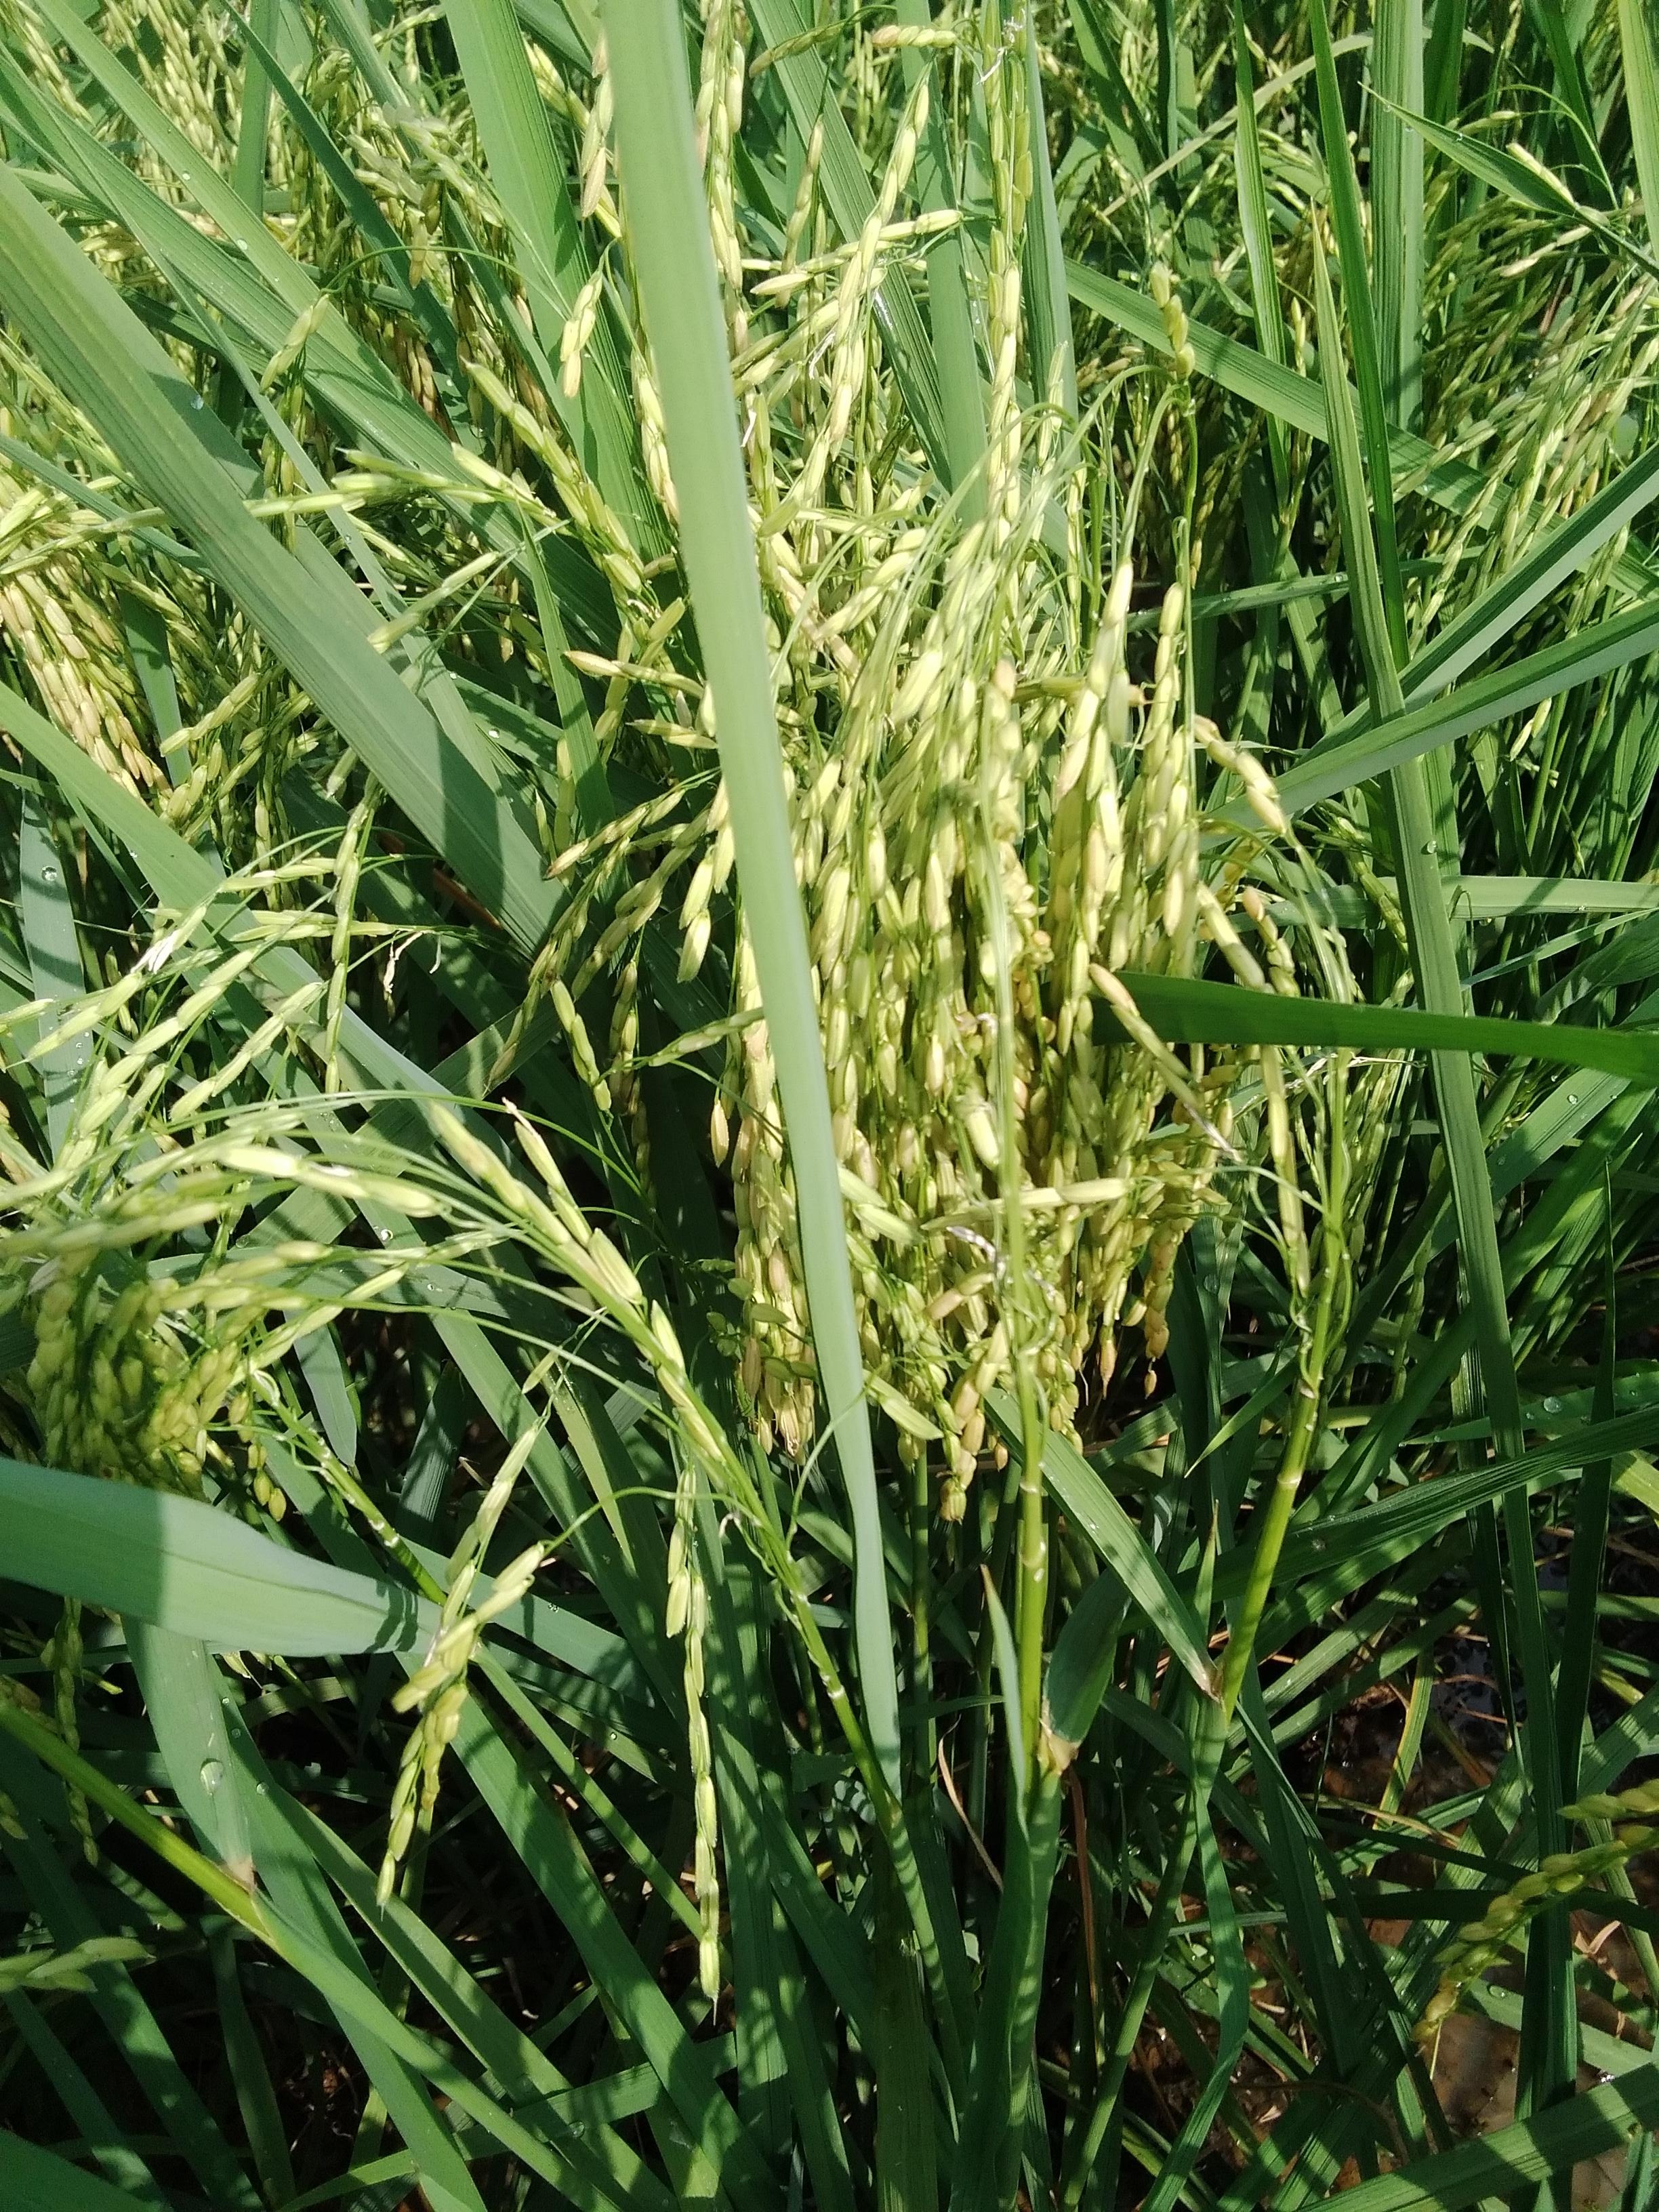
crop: rice
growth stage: ripening
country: Nigeria
